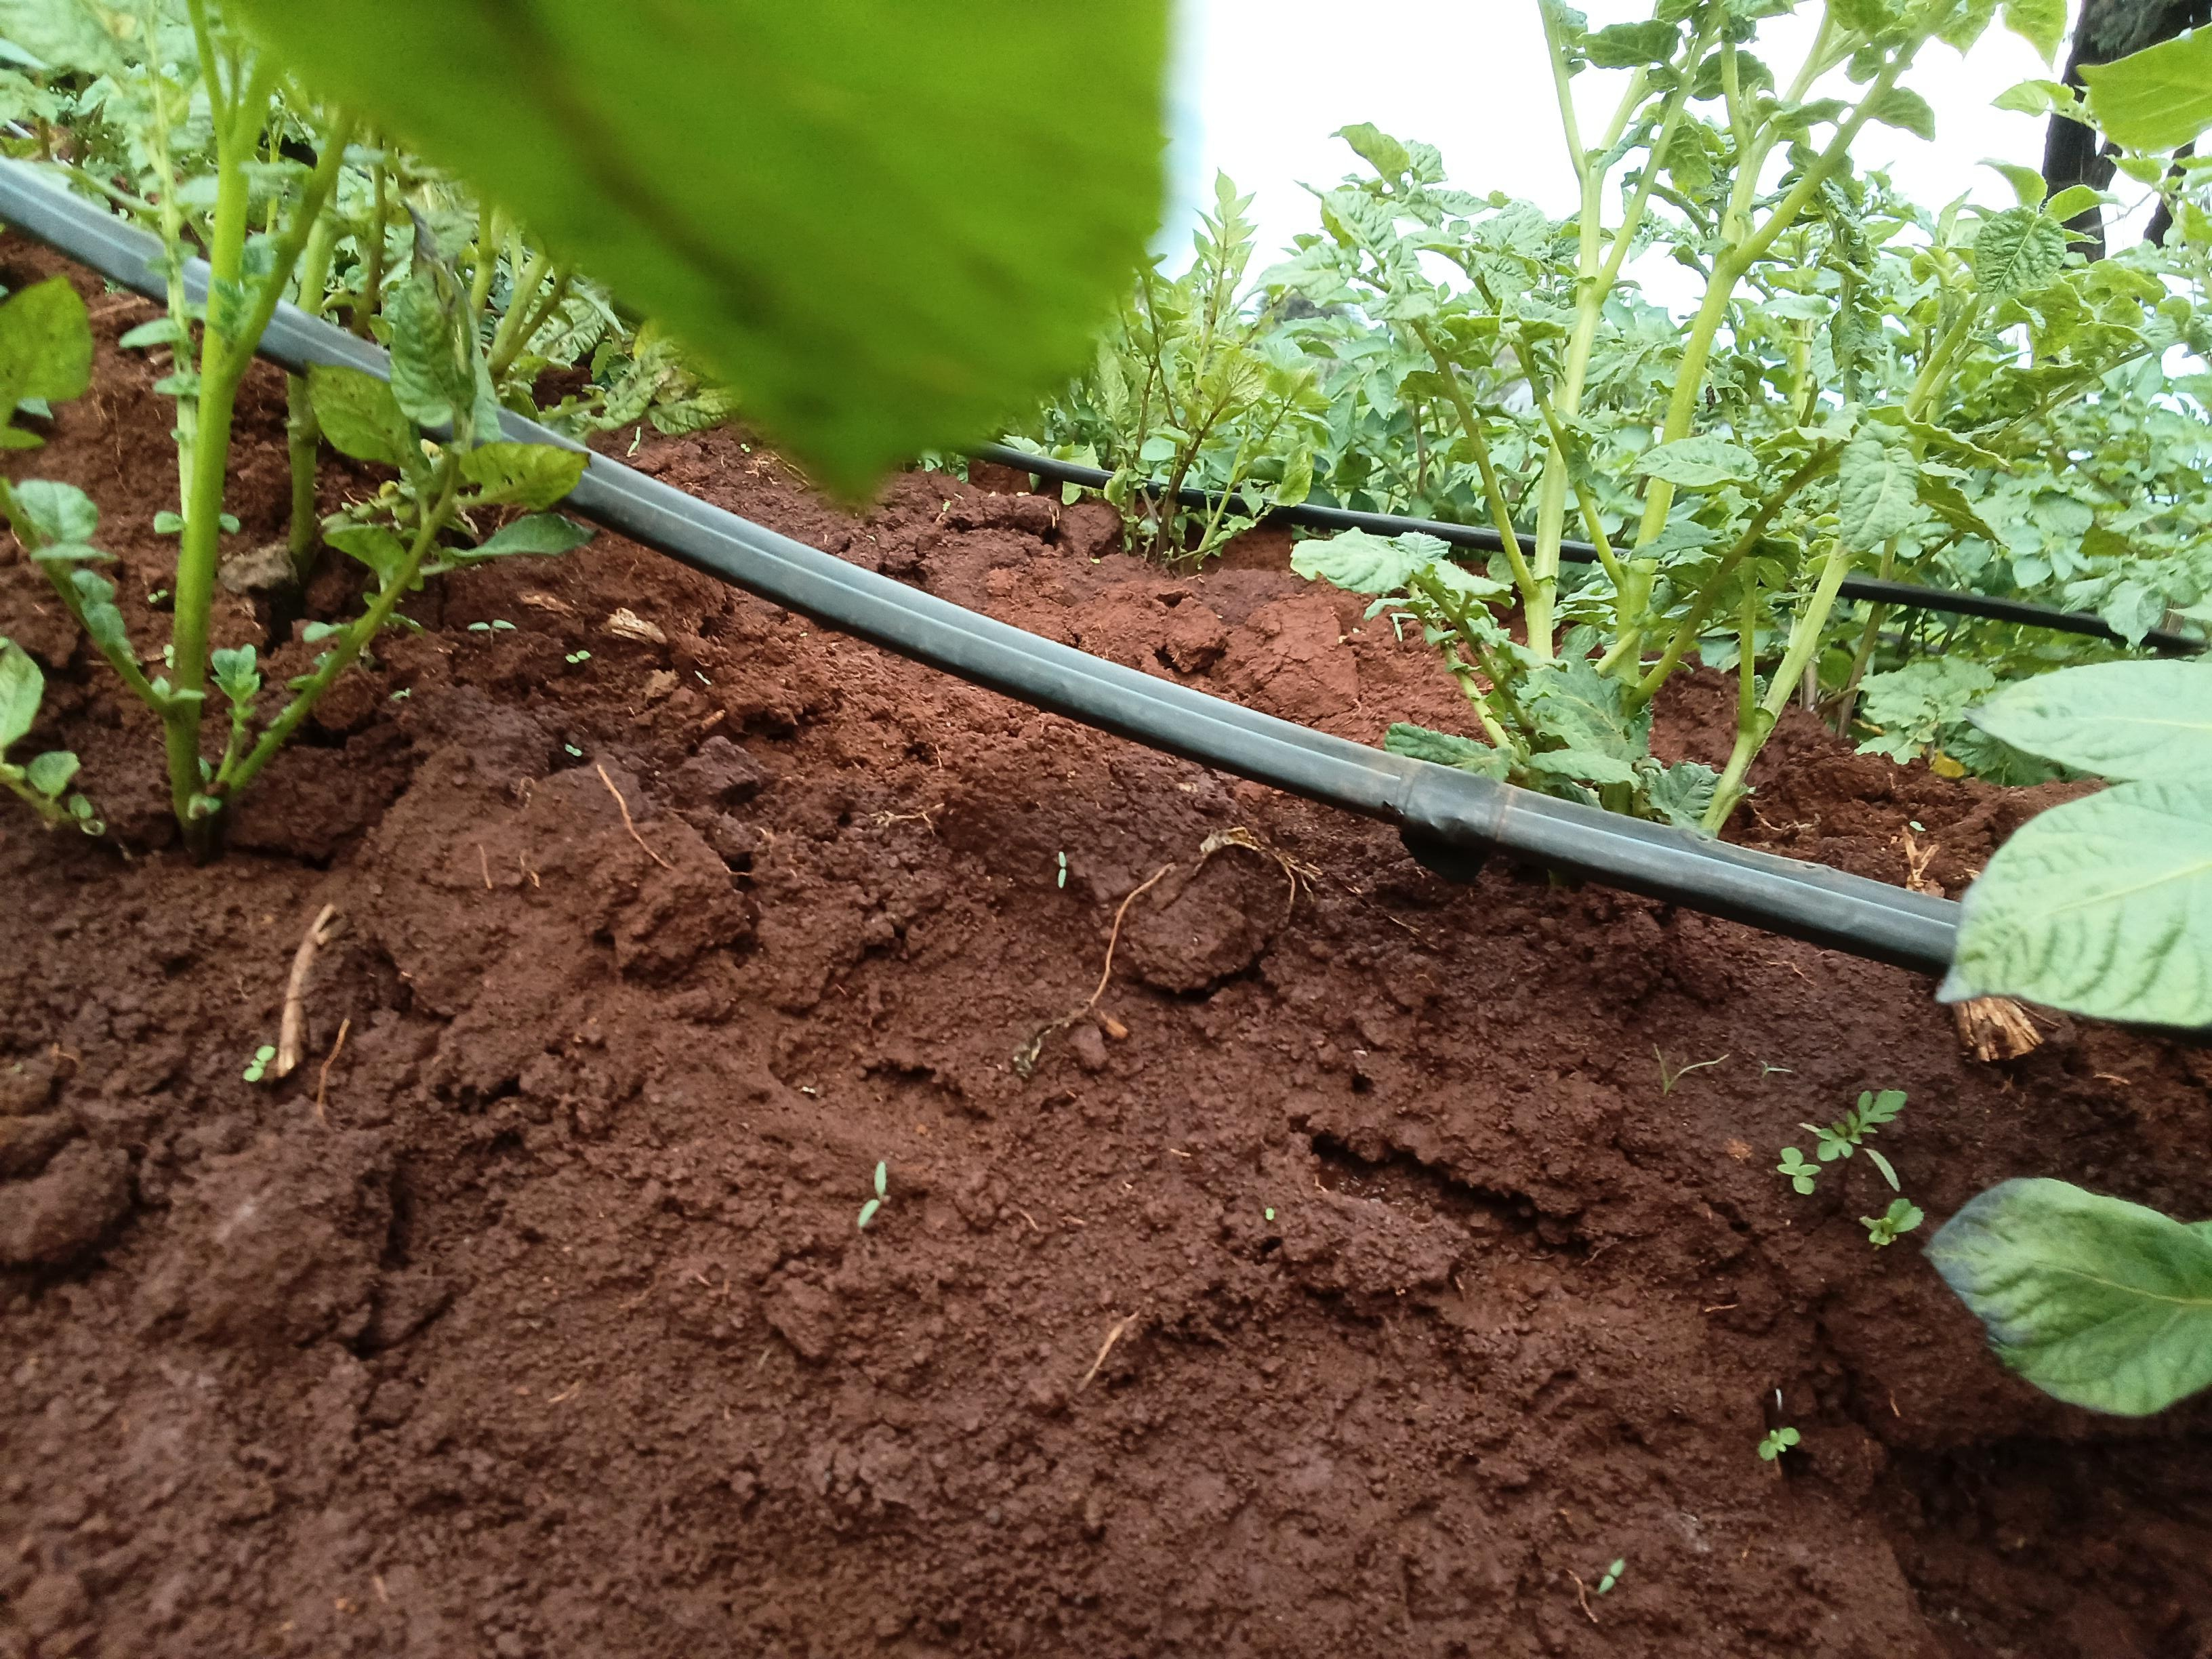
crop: potato
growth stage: vegetative
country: Kenya
